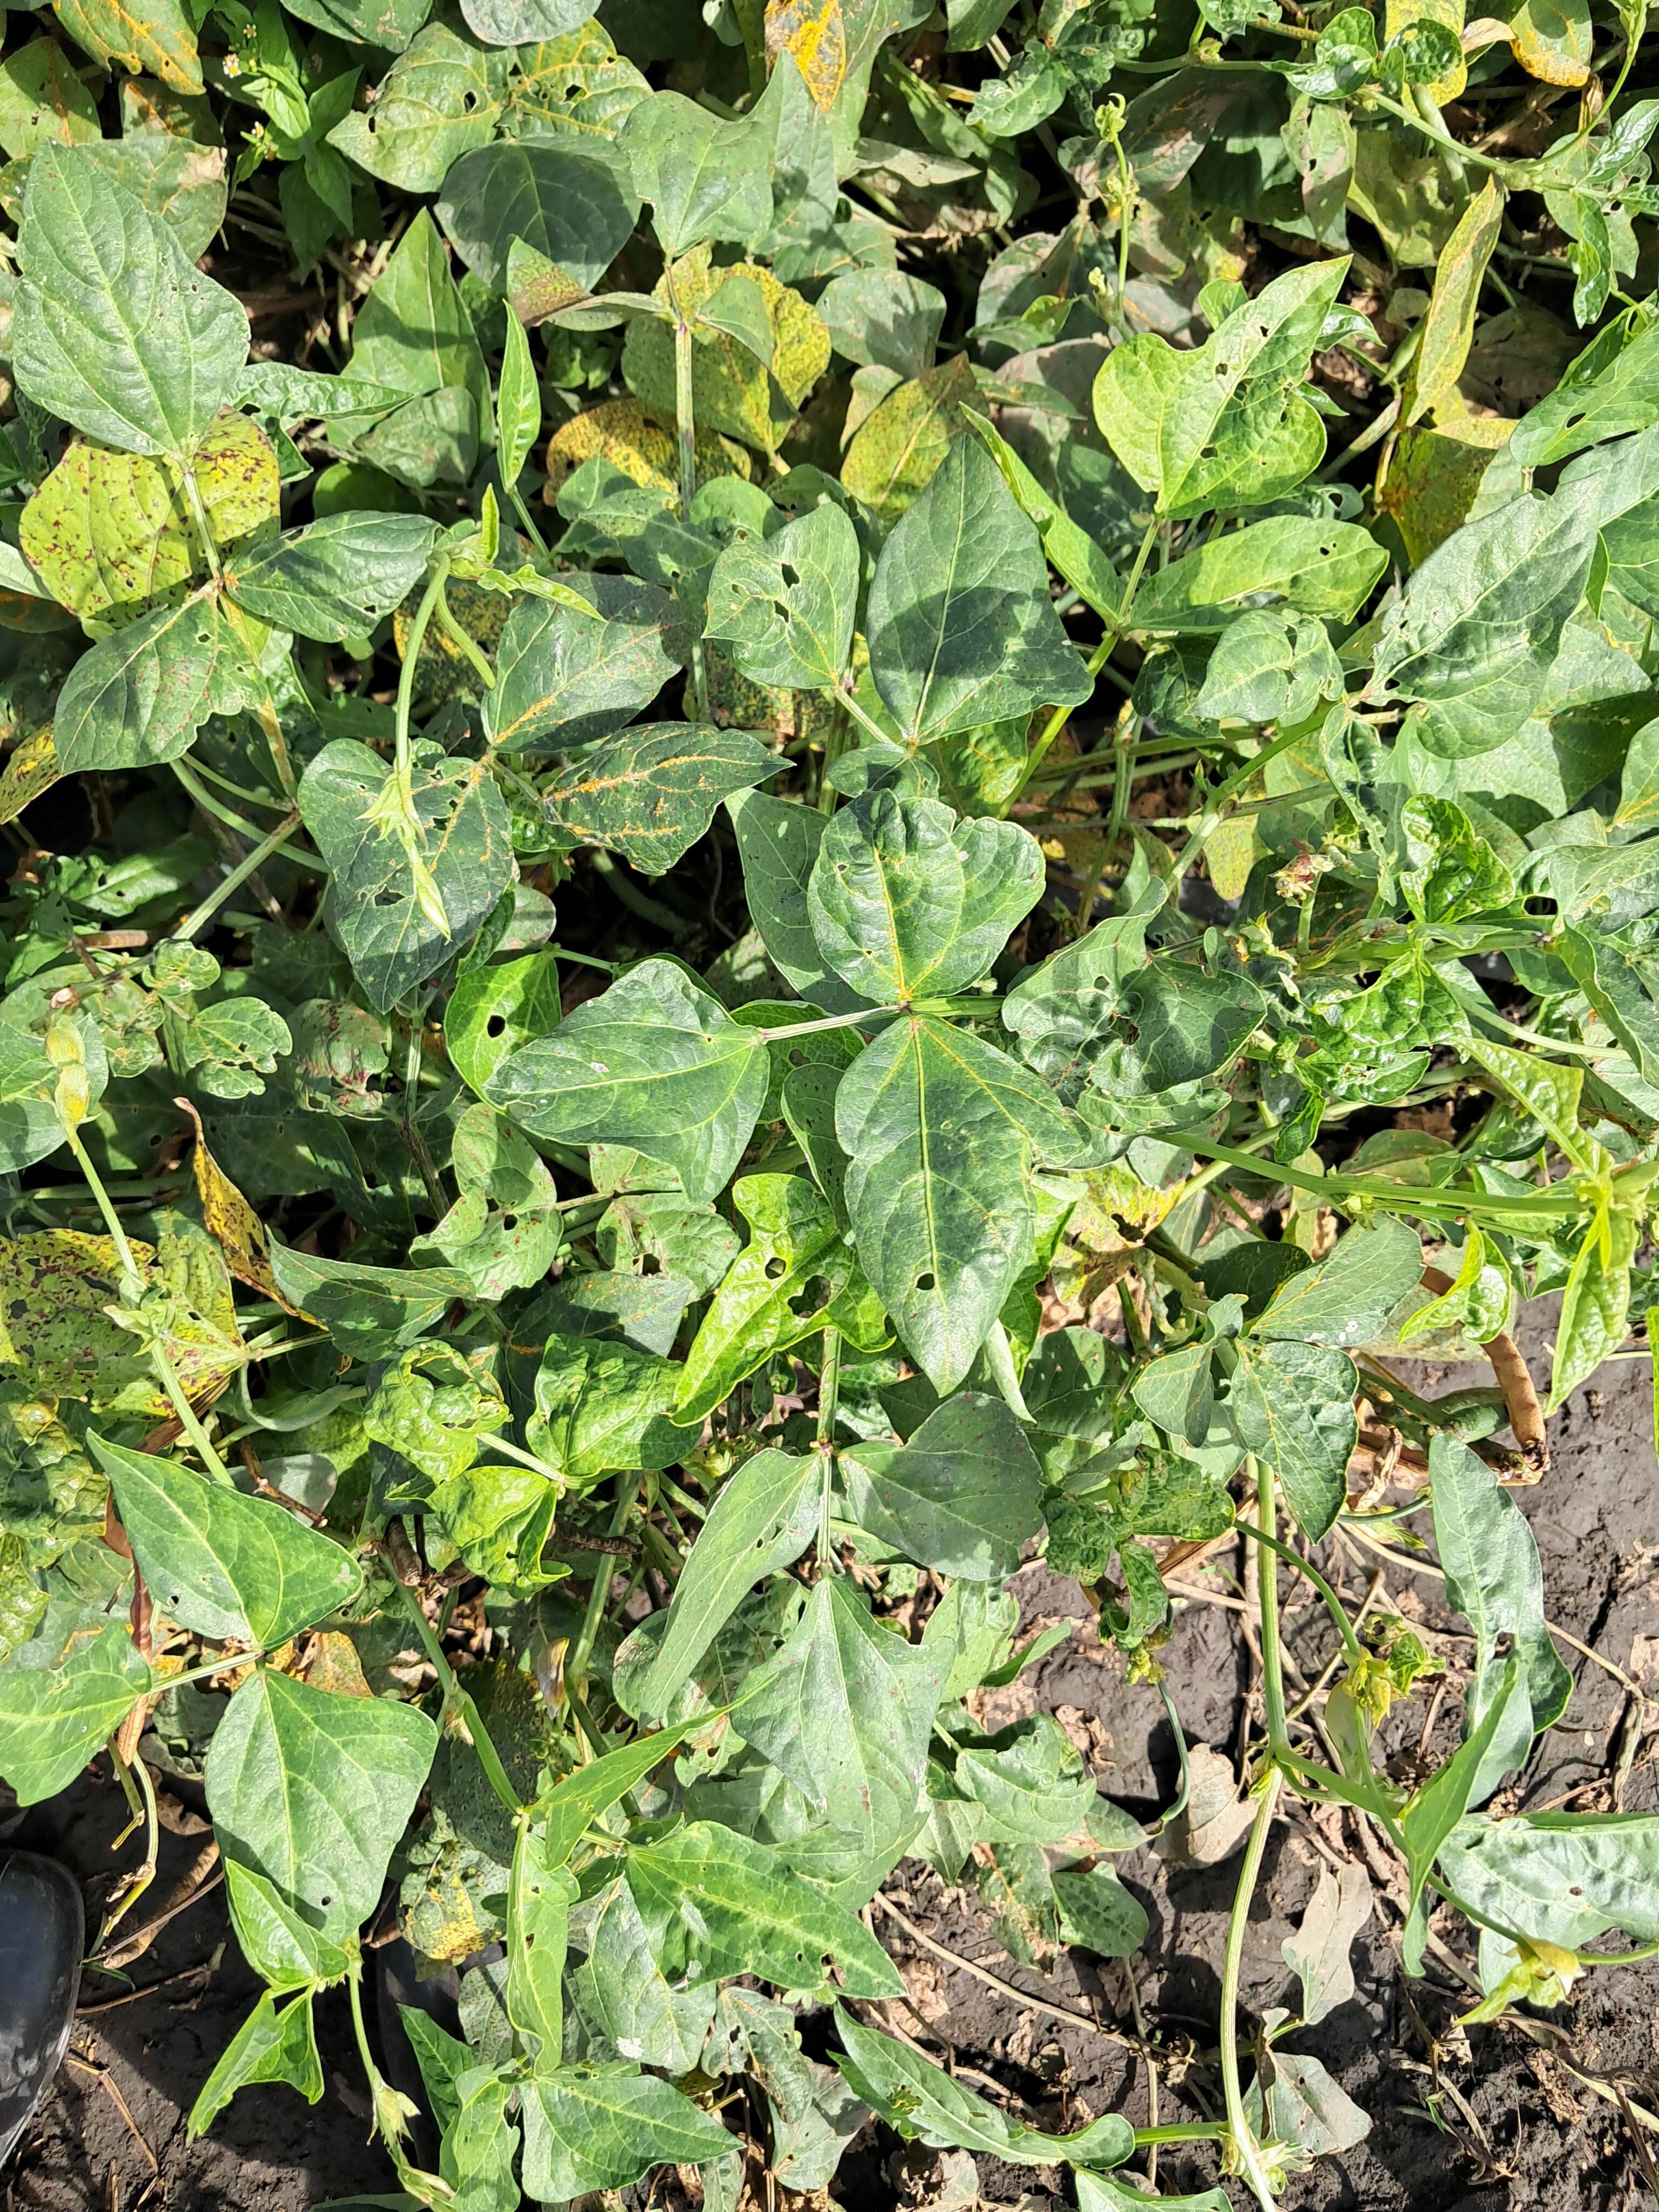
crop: cowpea
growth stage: development pod
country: Tanzania
